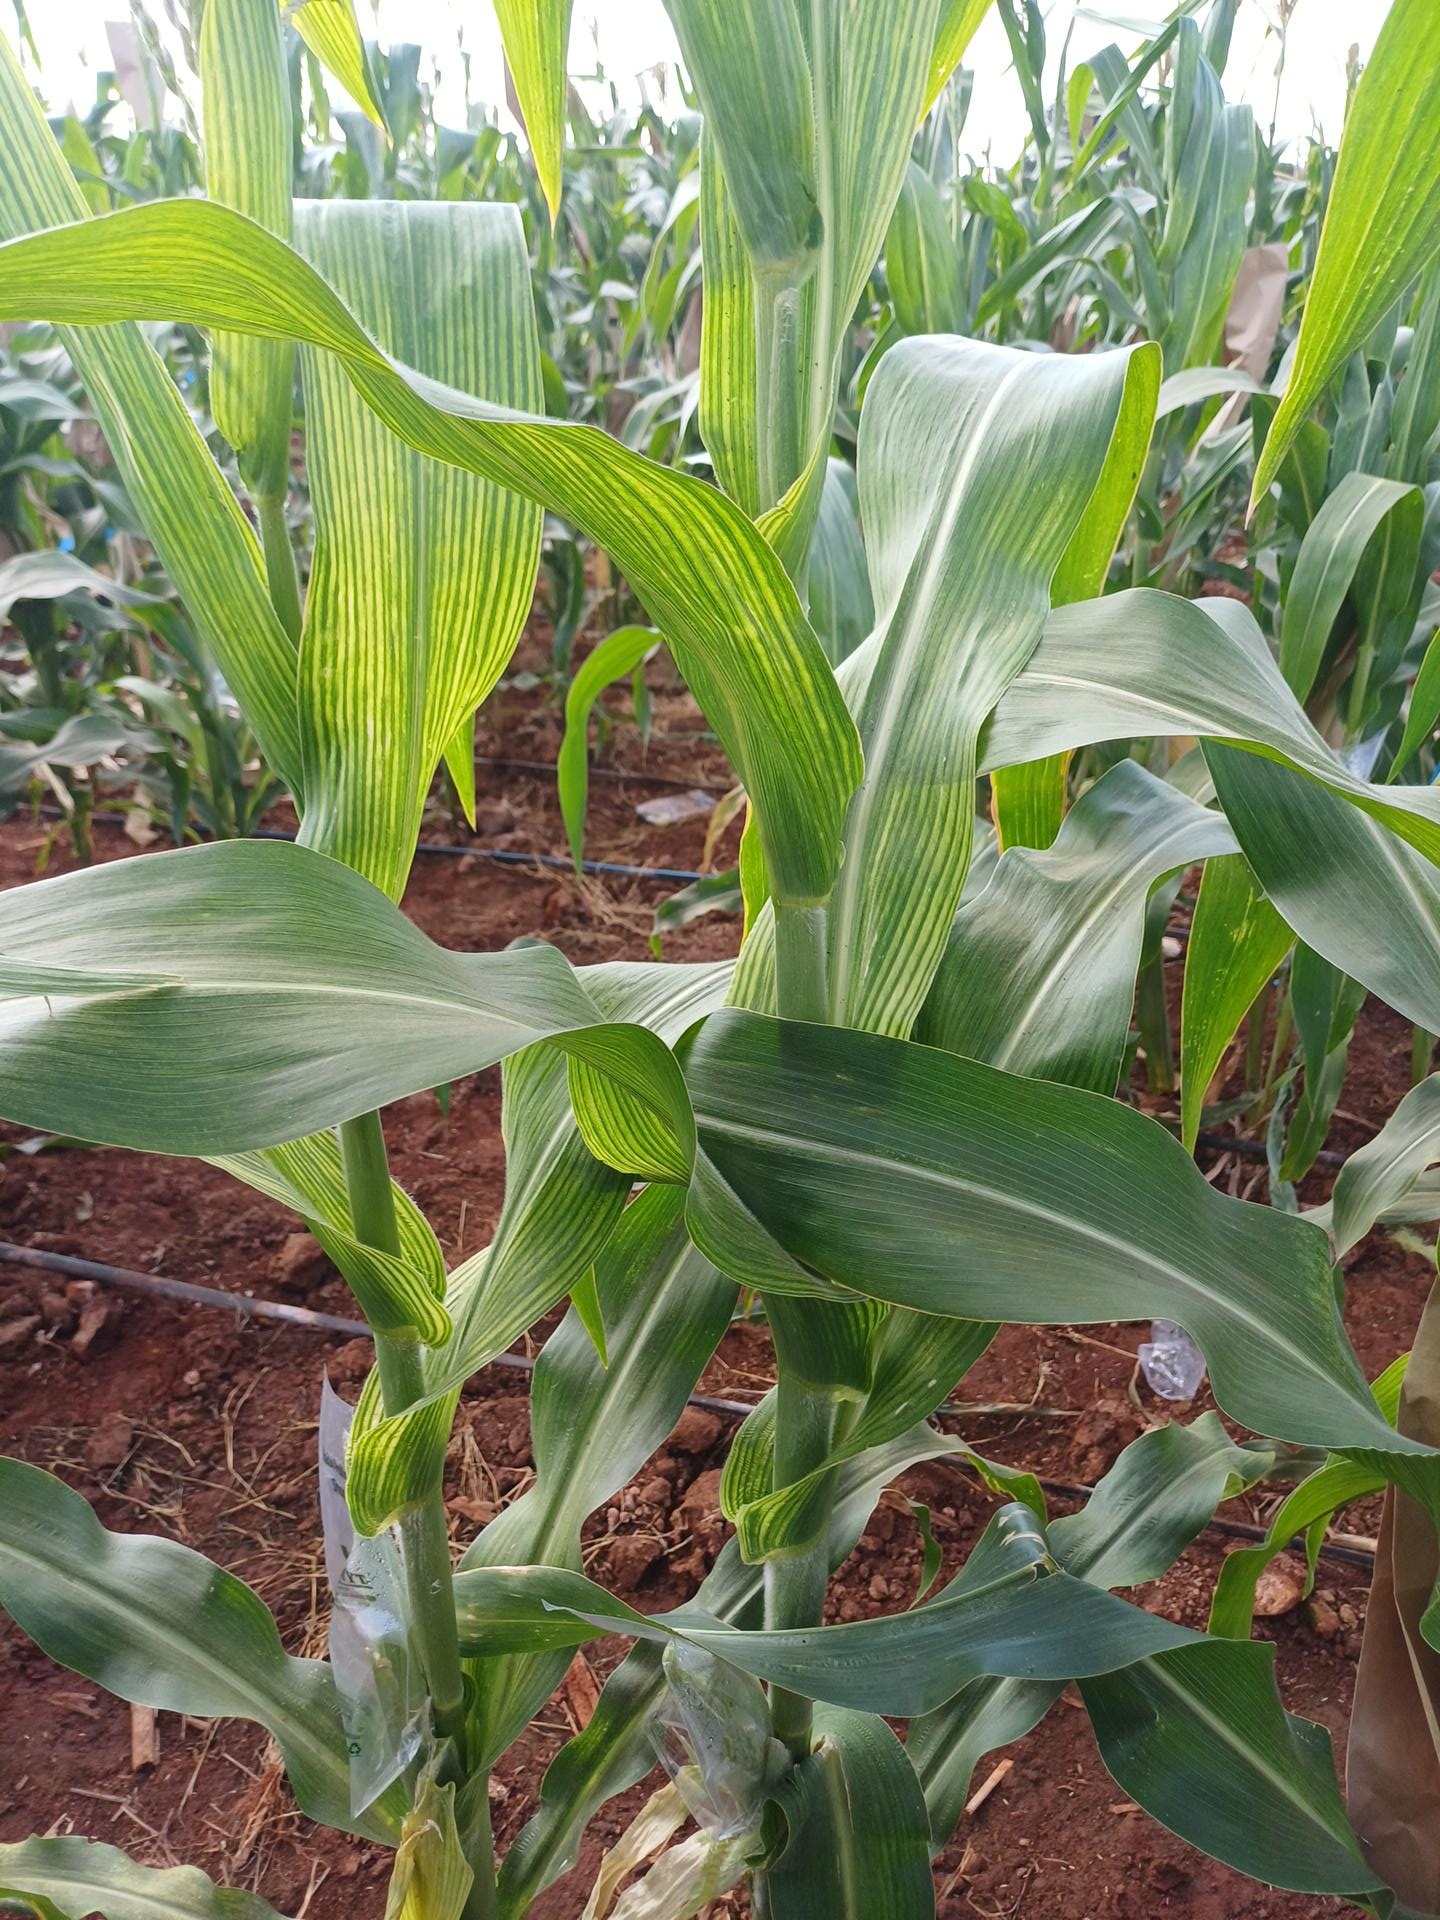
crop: maize
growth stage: flowering
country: Kenya
